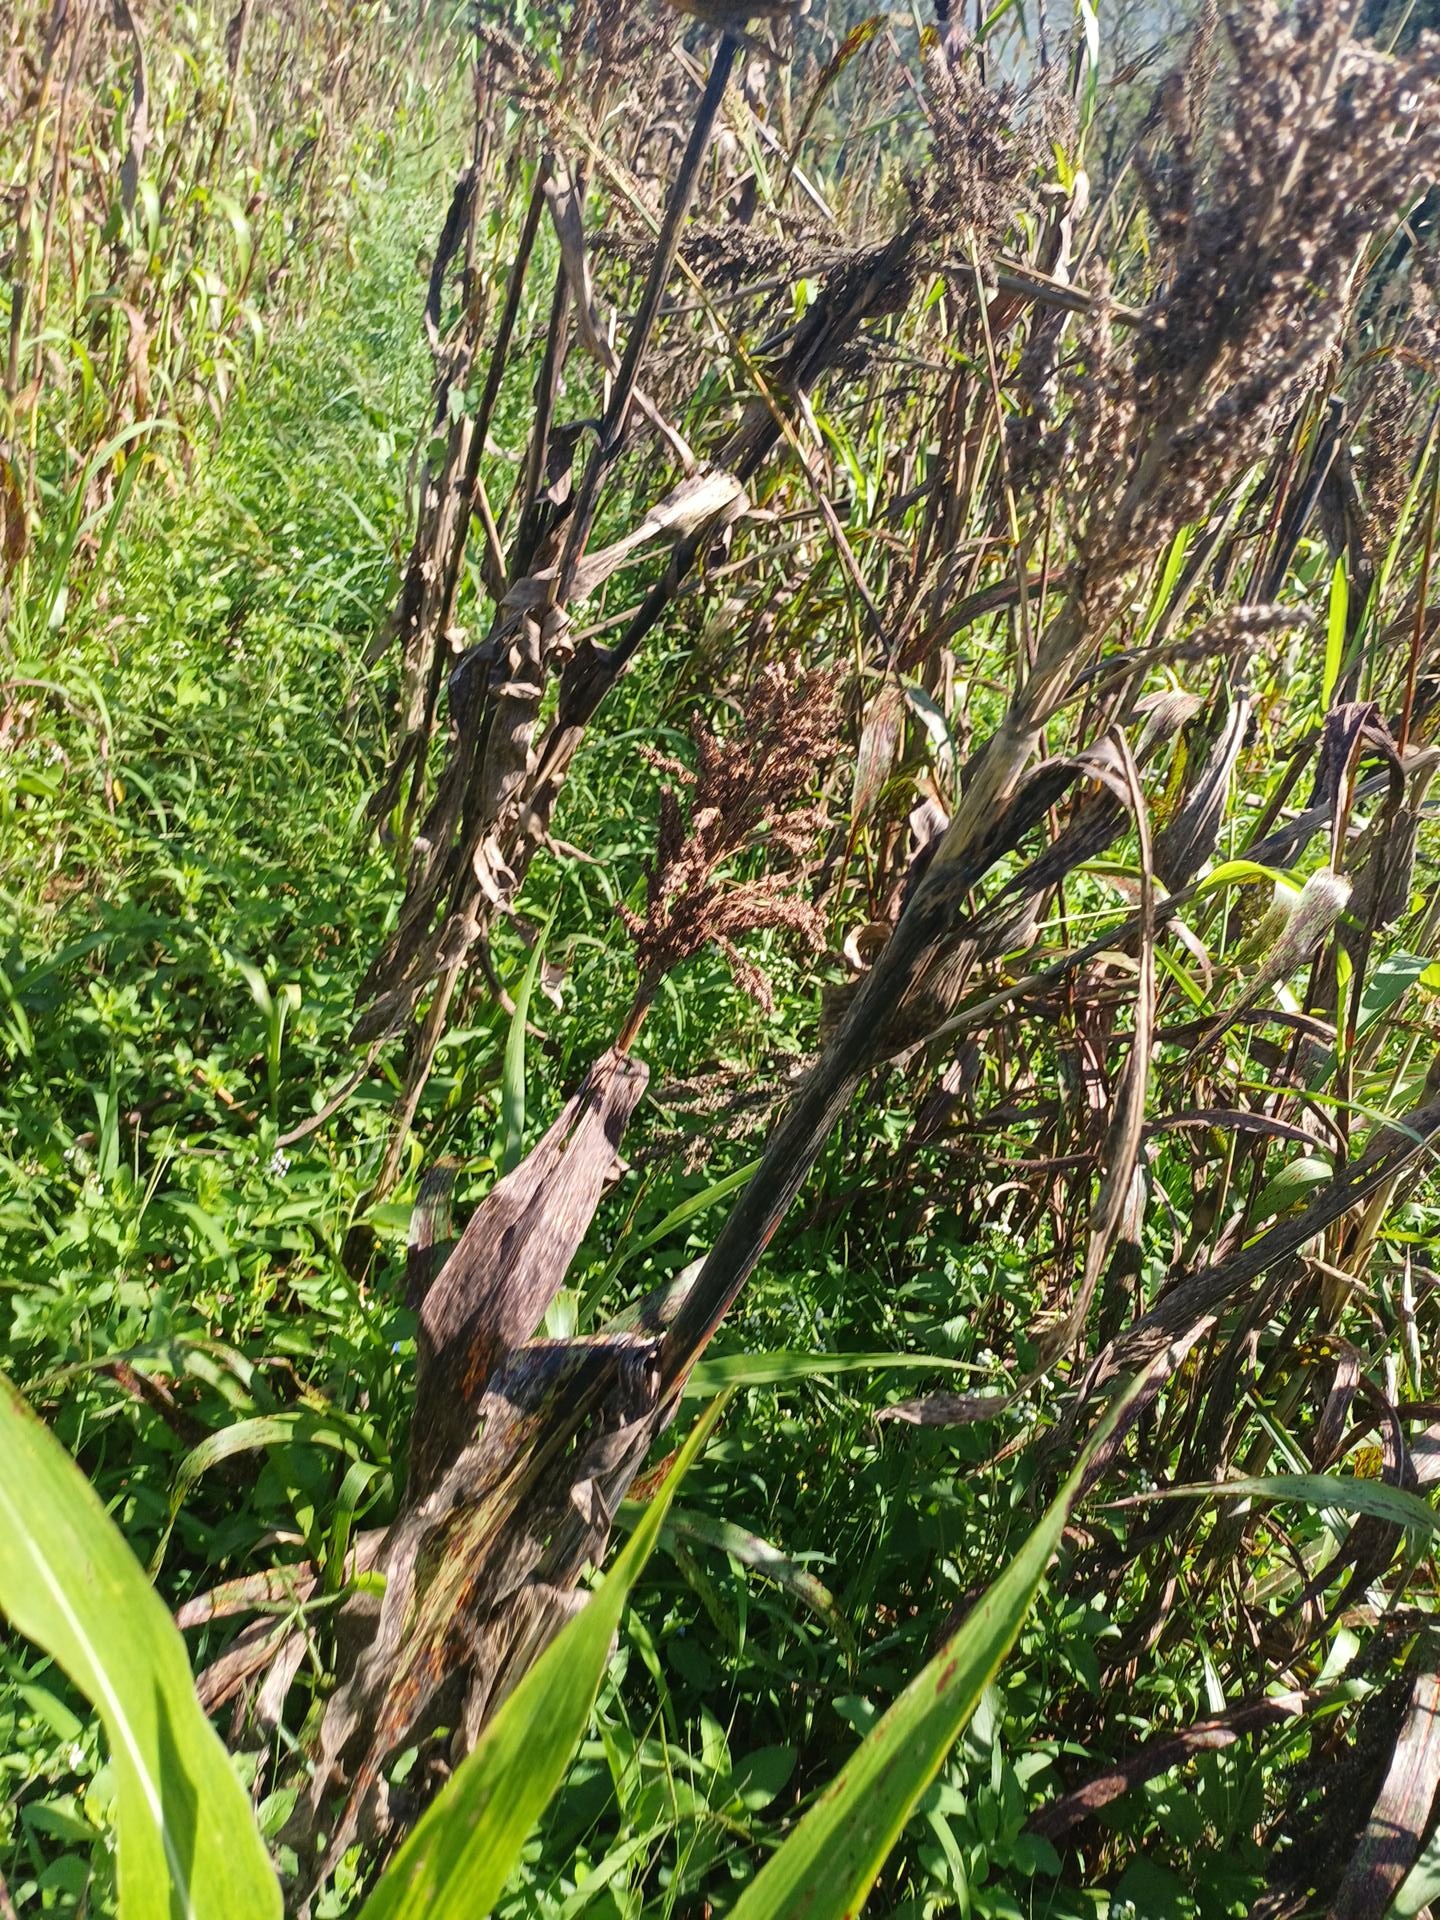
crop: sorghum
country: Kenya
